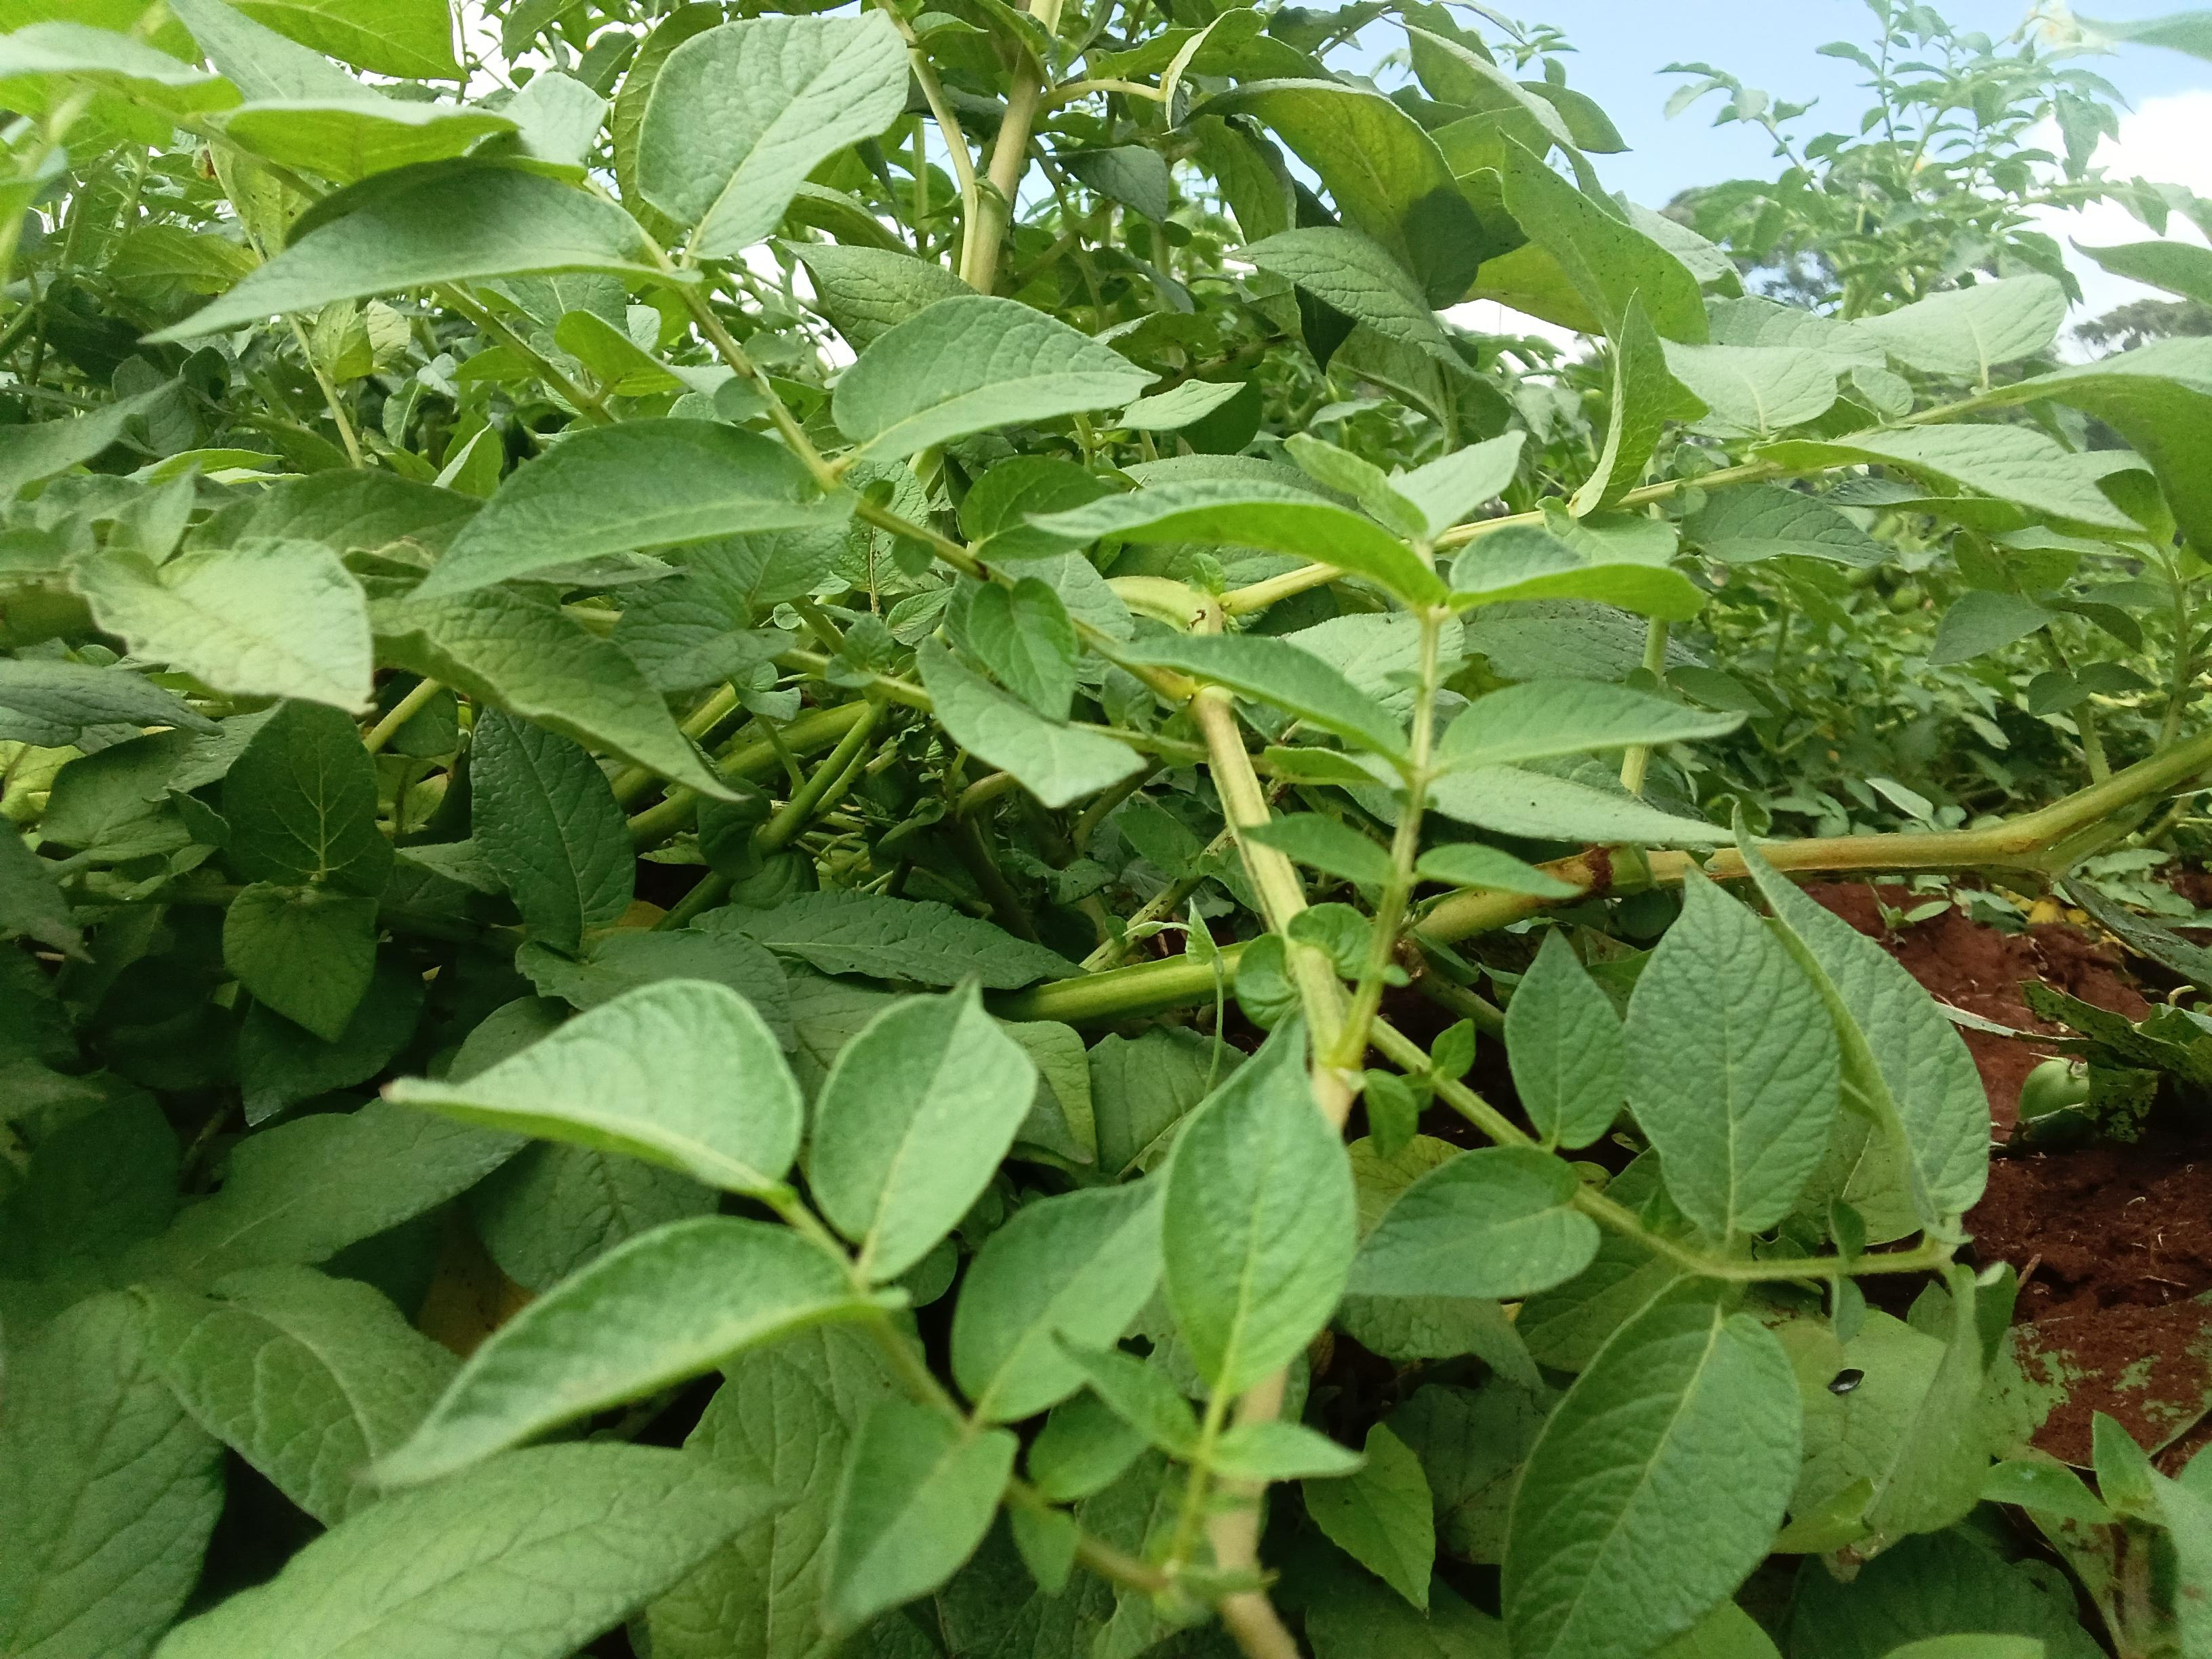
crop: potato
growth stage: harvest maturity
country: Kenya
